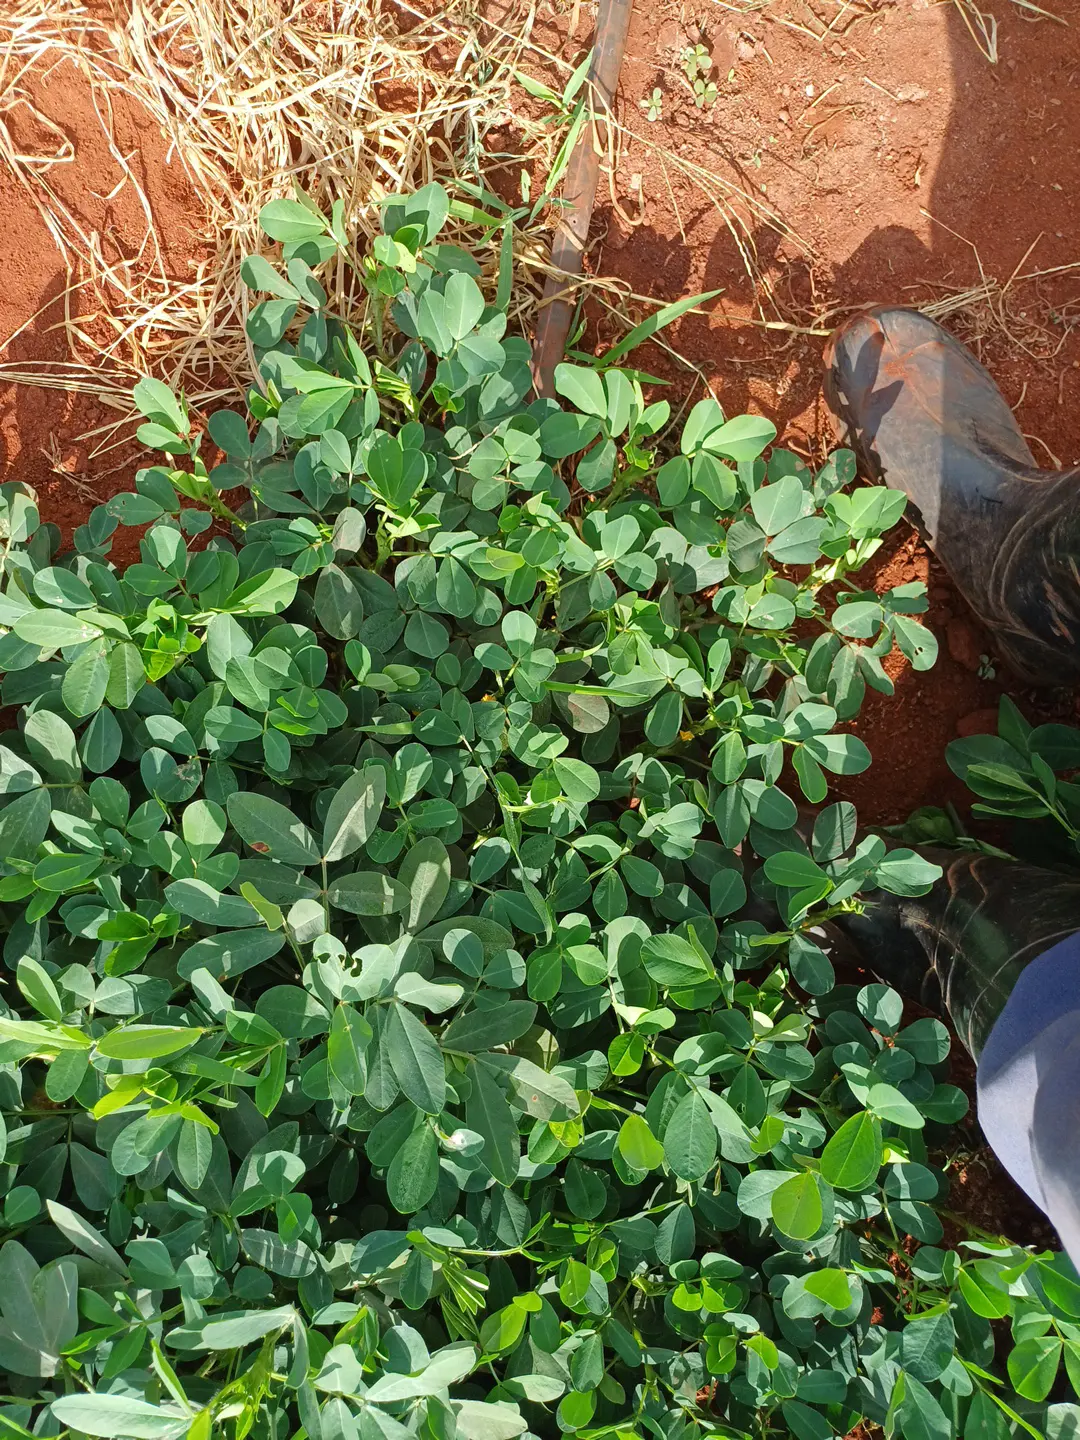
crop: groundnut
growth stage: pegging
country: Kenya
